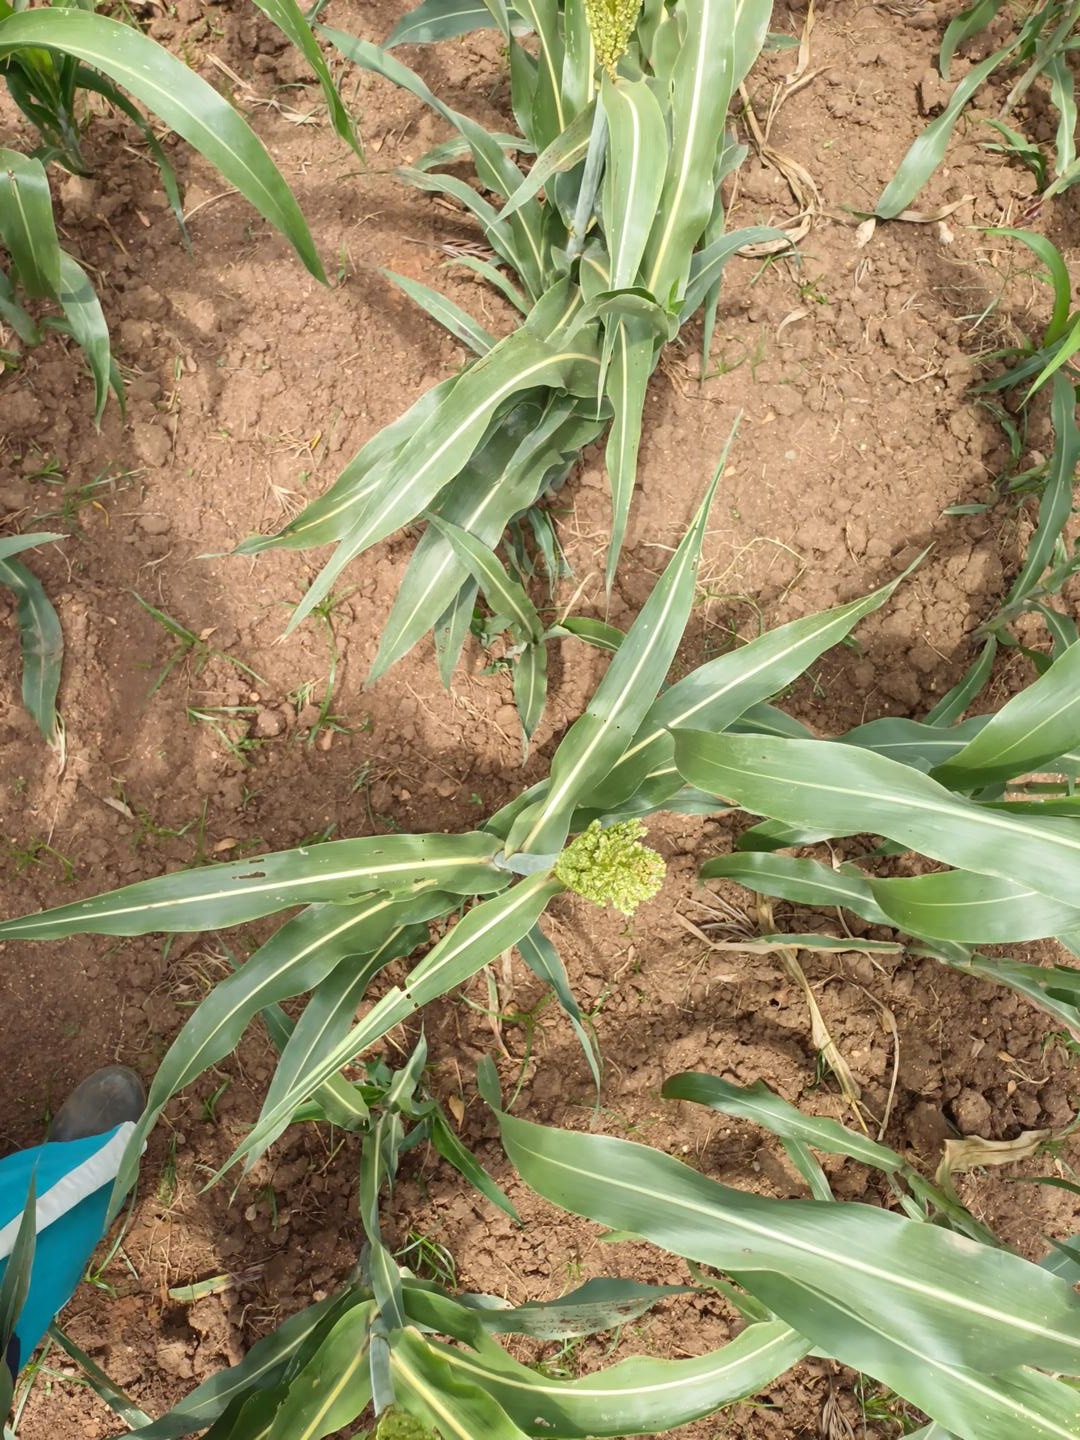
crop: sorghum
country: Kenya
